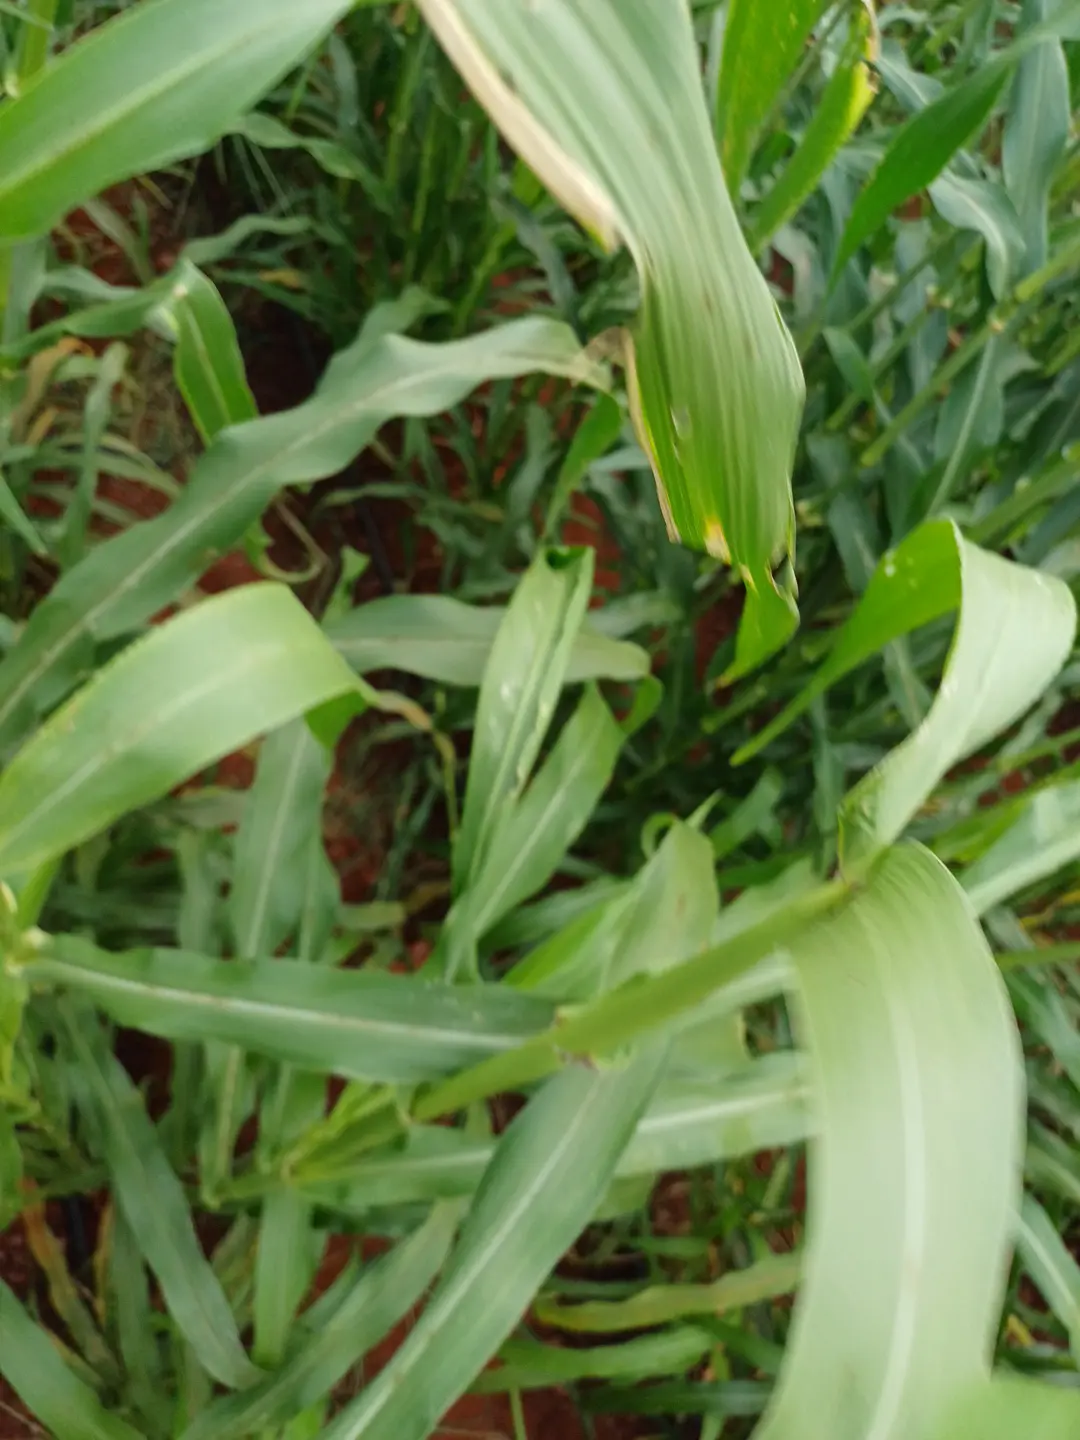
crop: pearl millet
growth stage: flowering
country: Kenya
